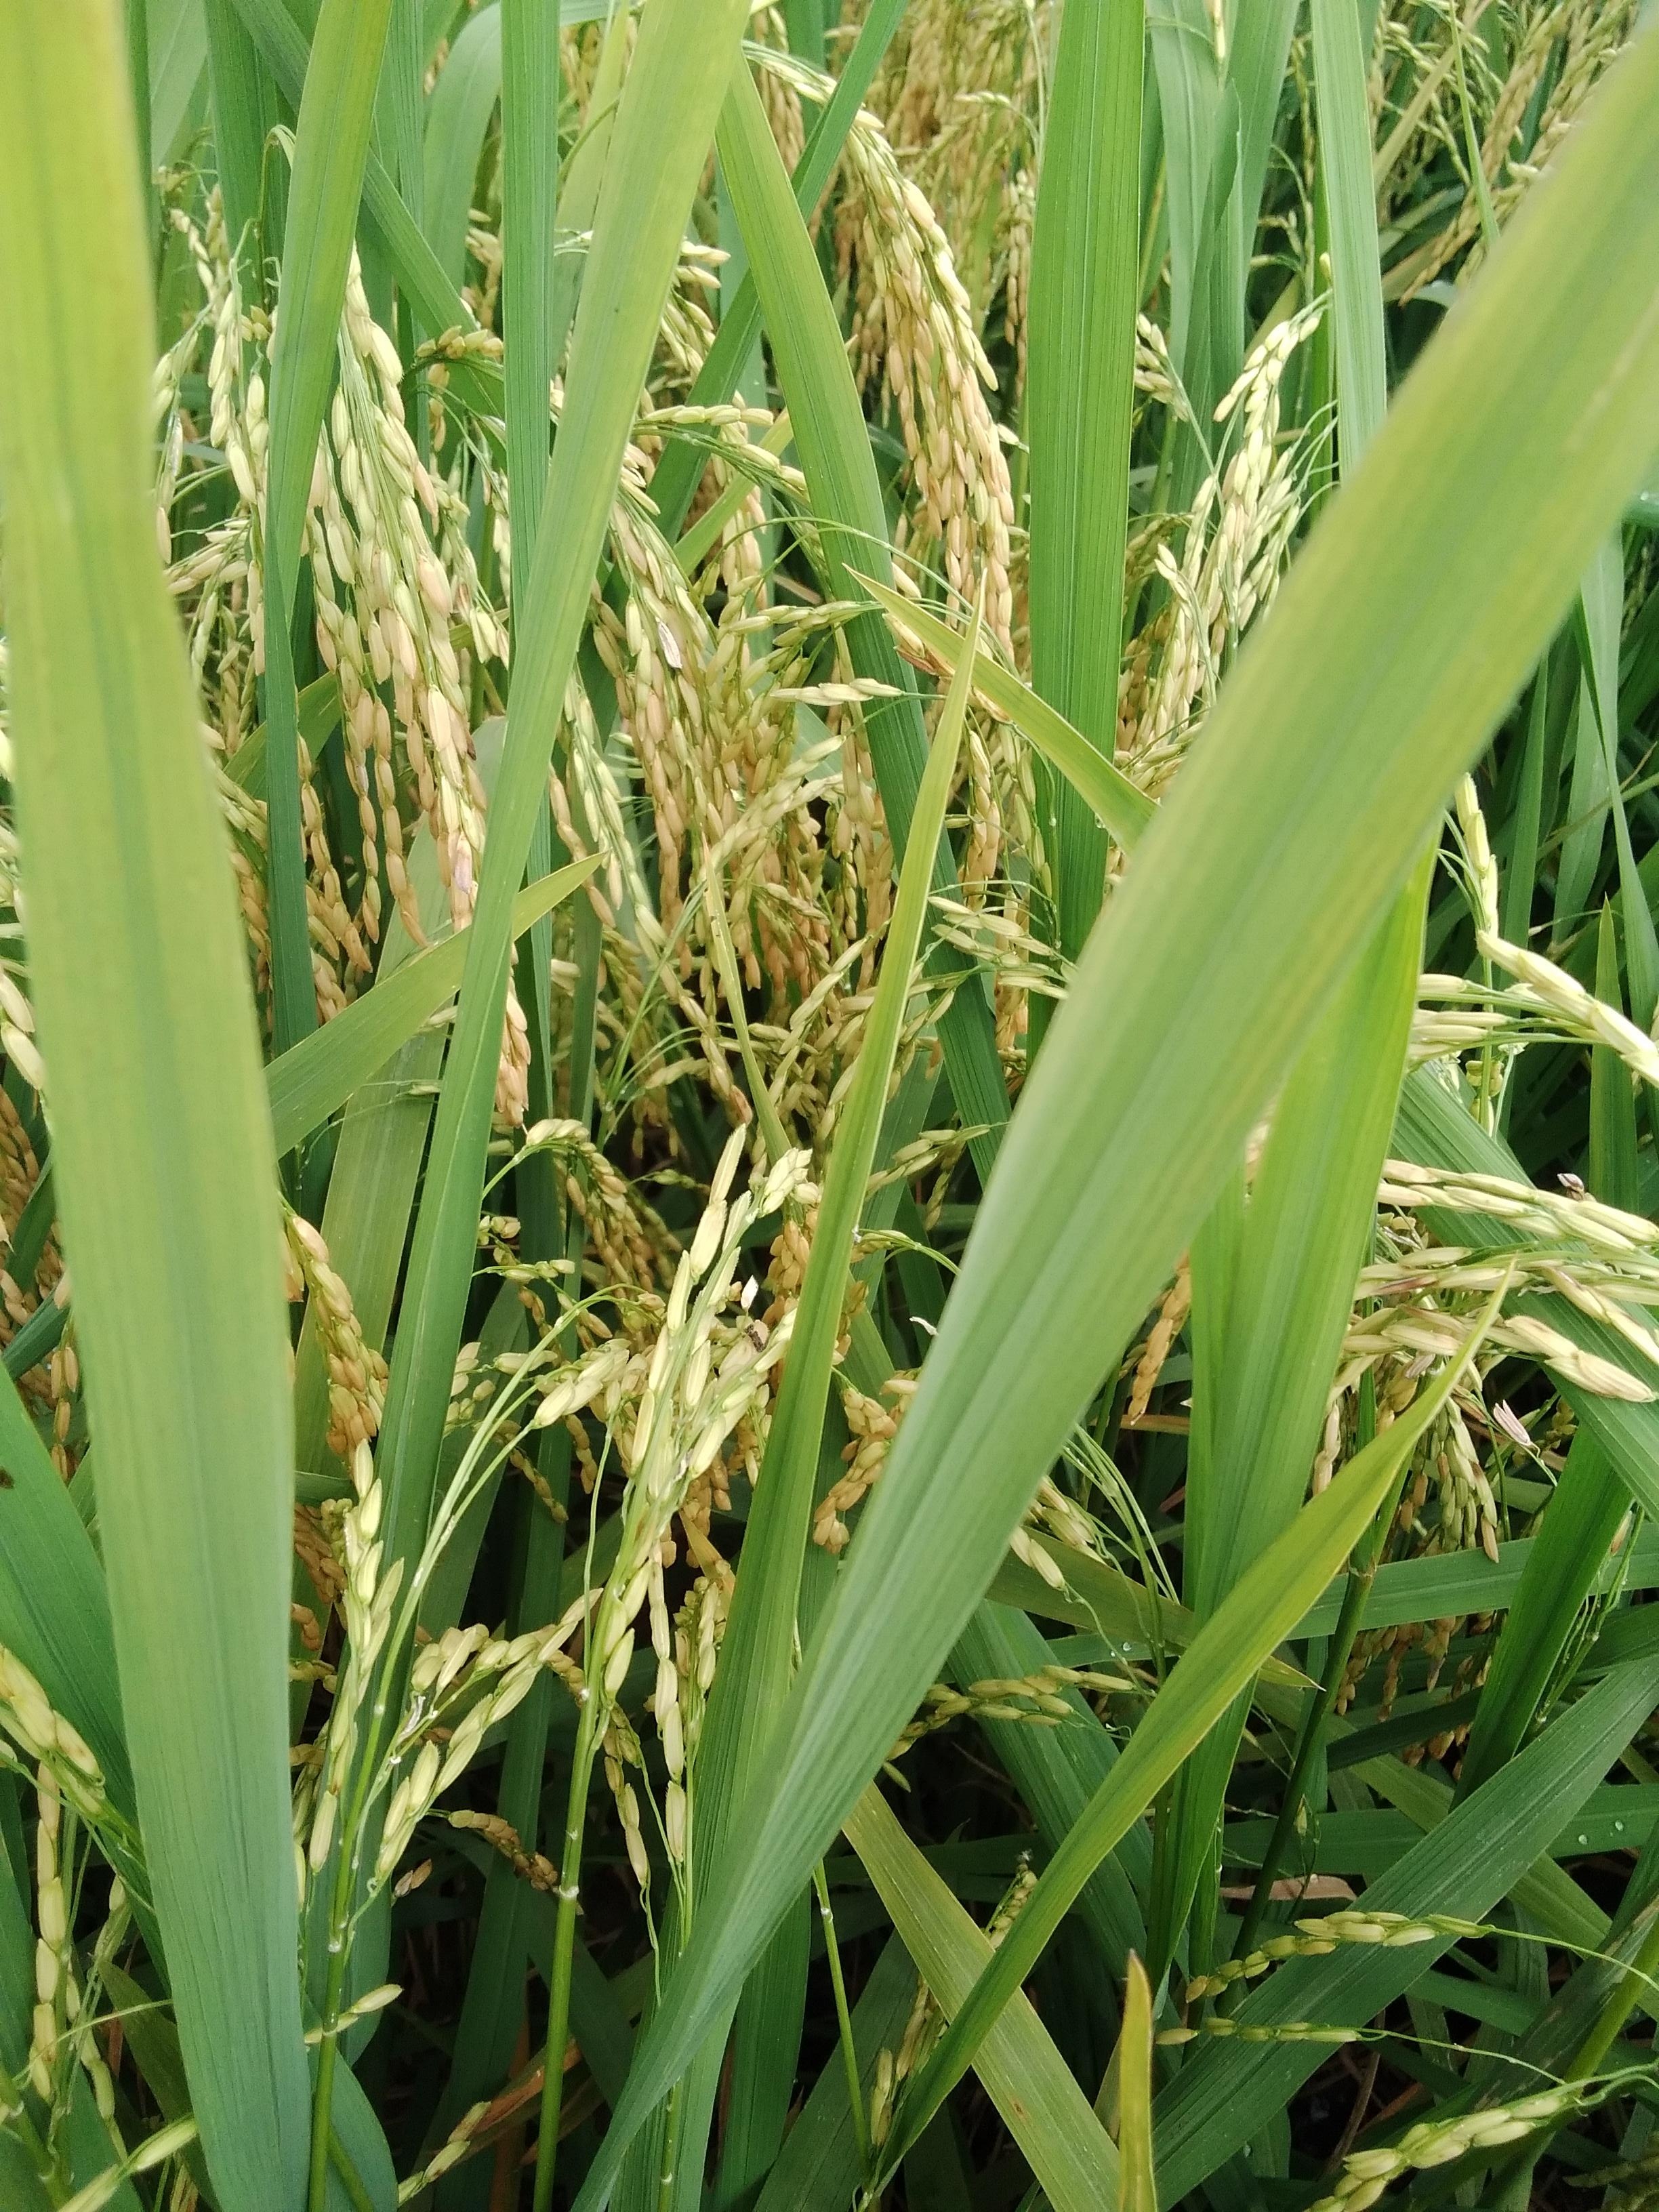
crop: rice
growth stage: ripening
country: Nigeria
